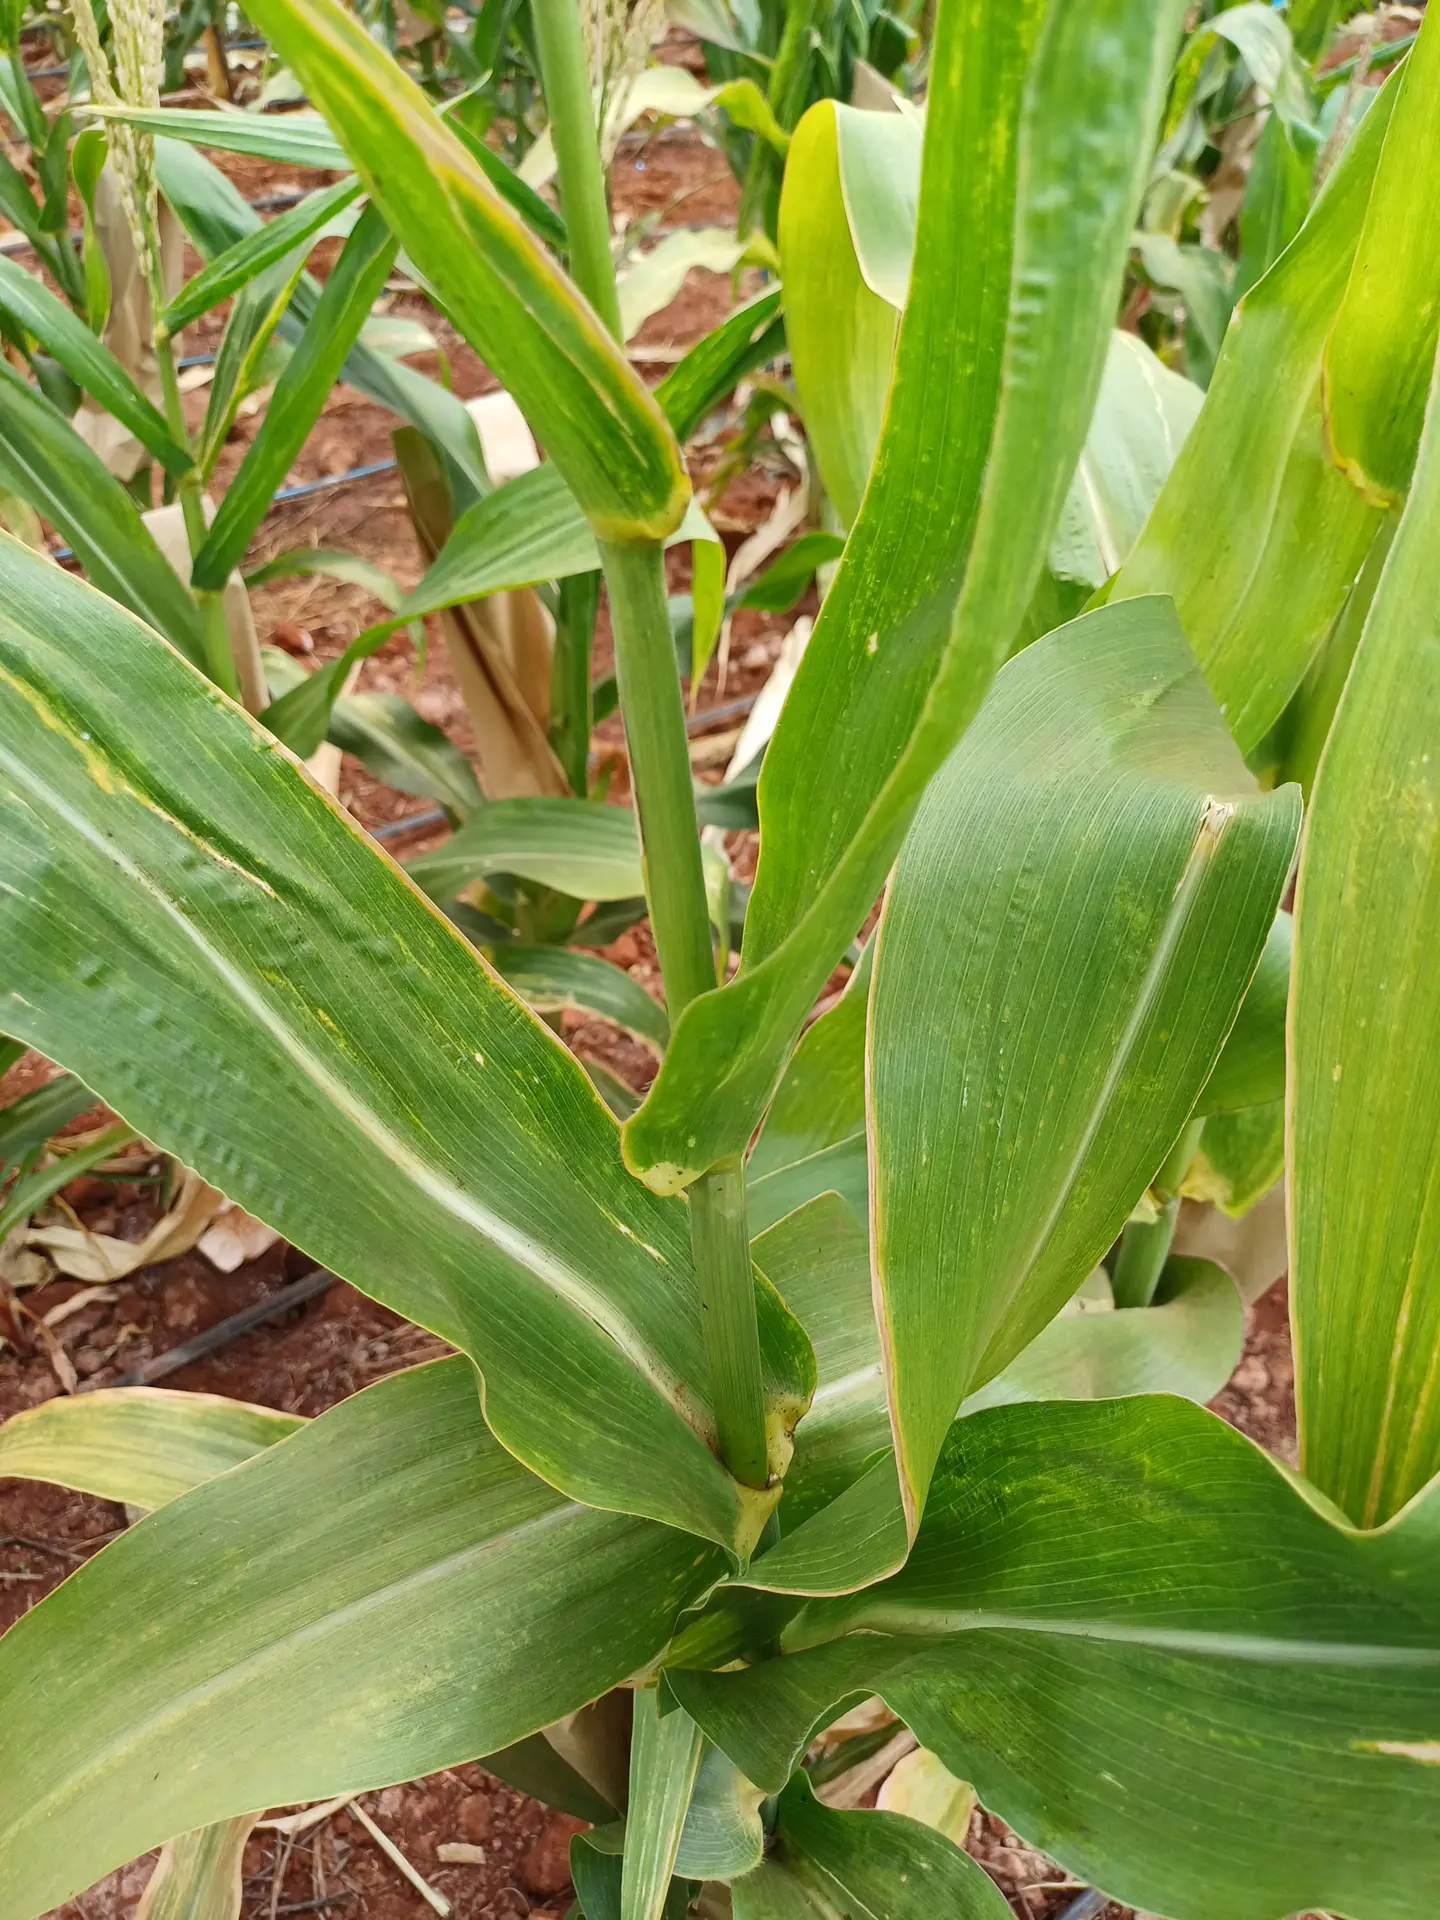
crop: maize
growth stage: flowering
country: Kenya
